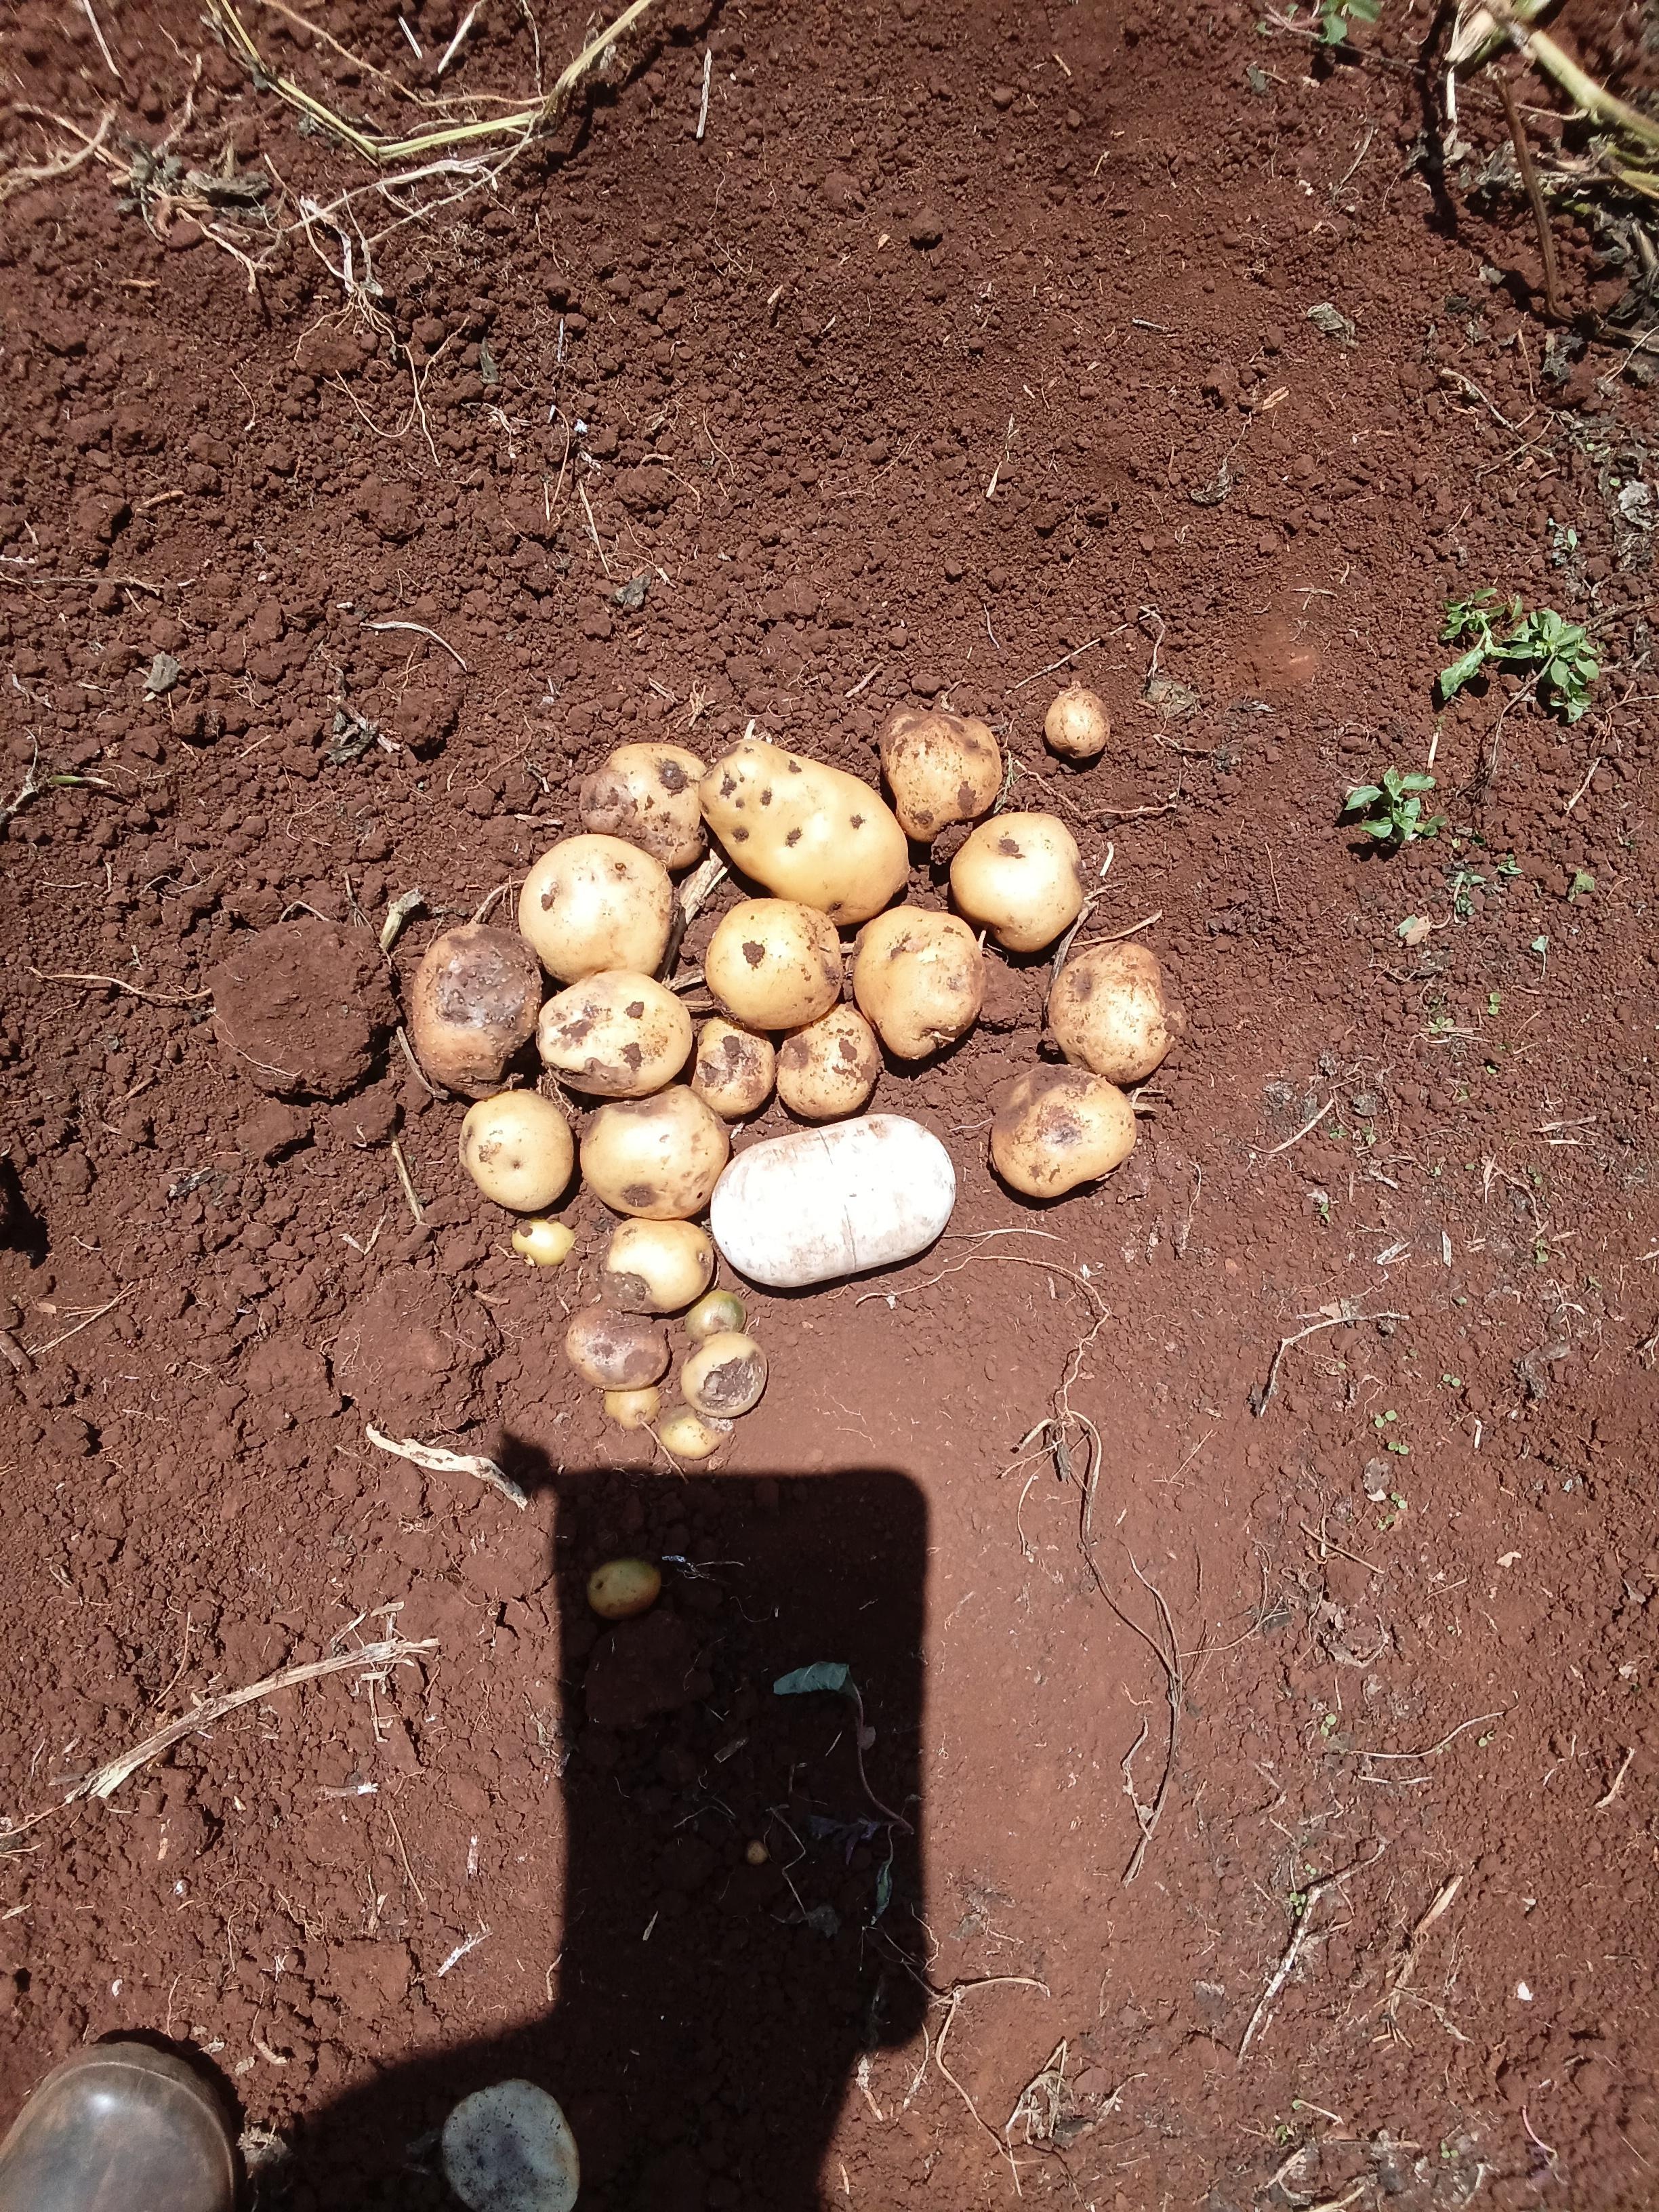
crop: potato
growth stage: harvest
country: Kenya
